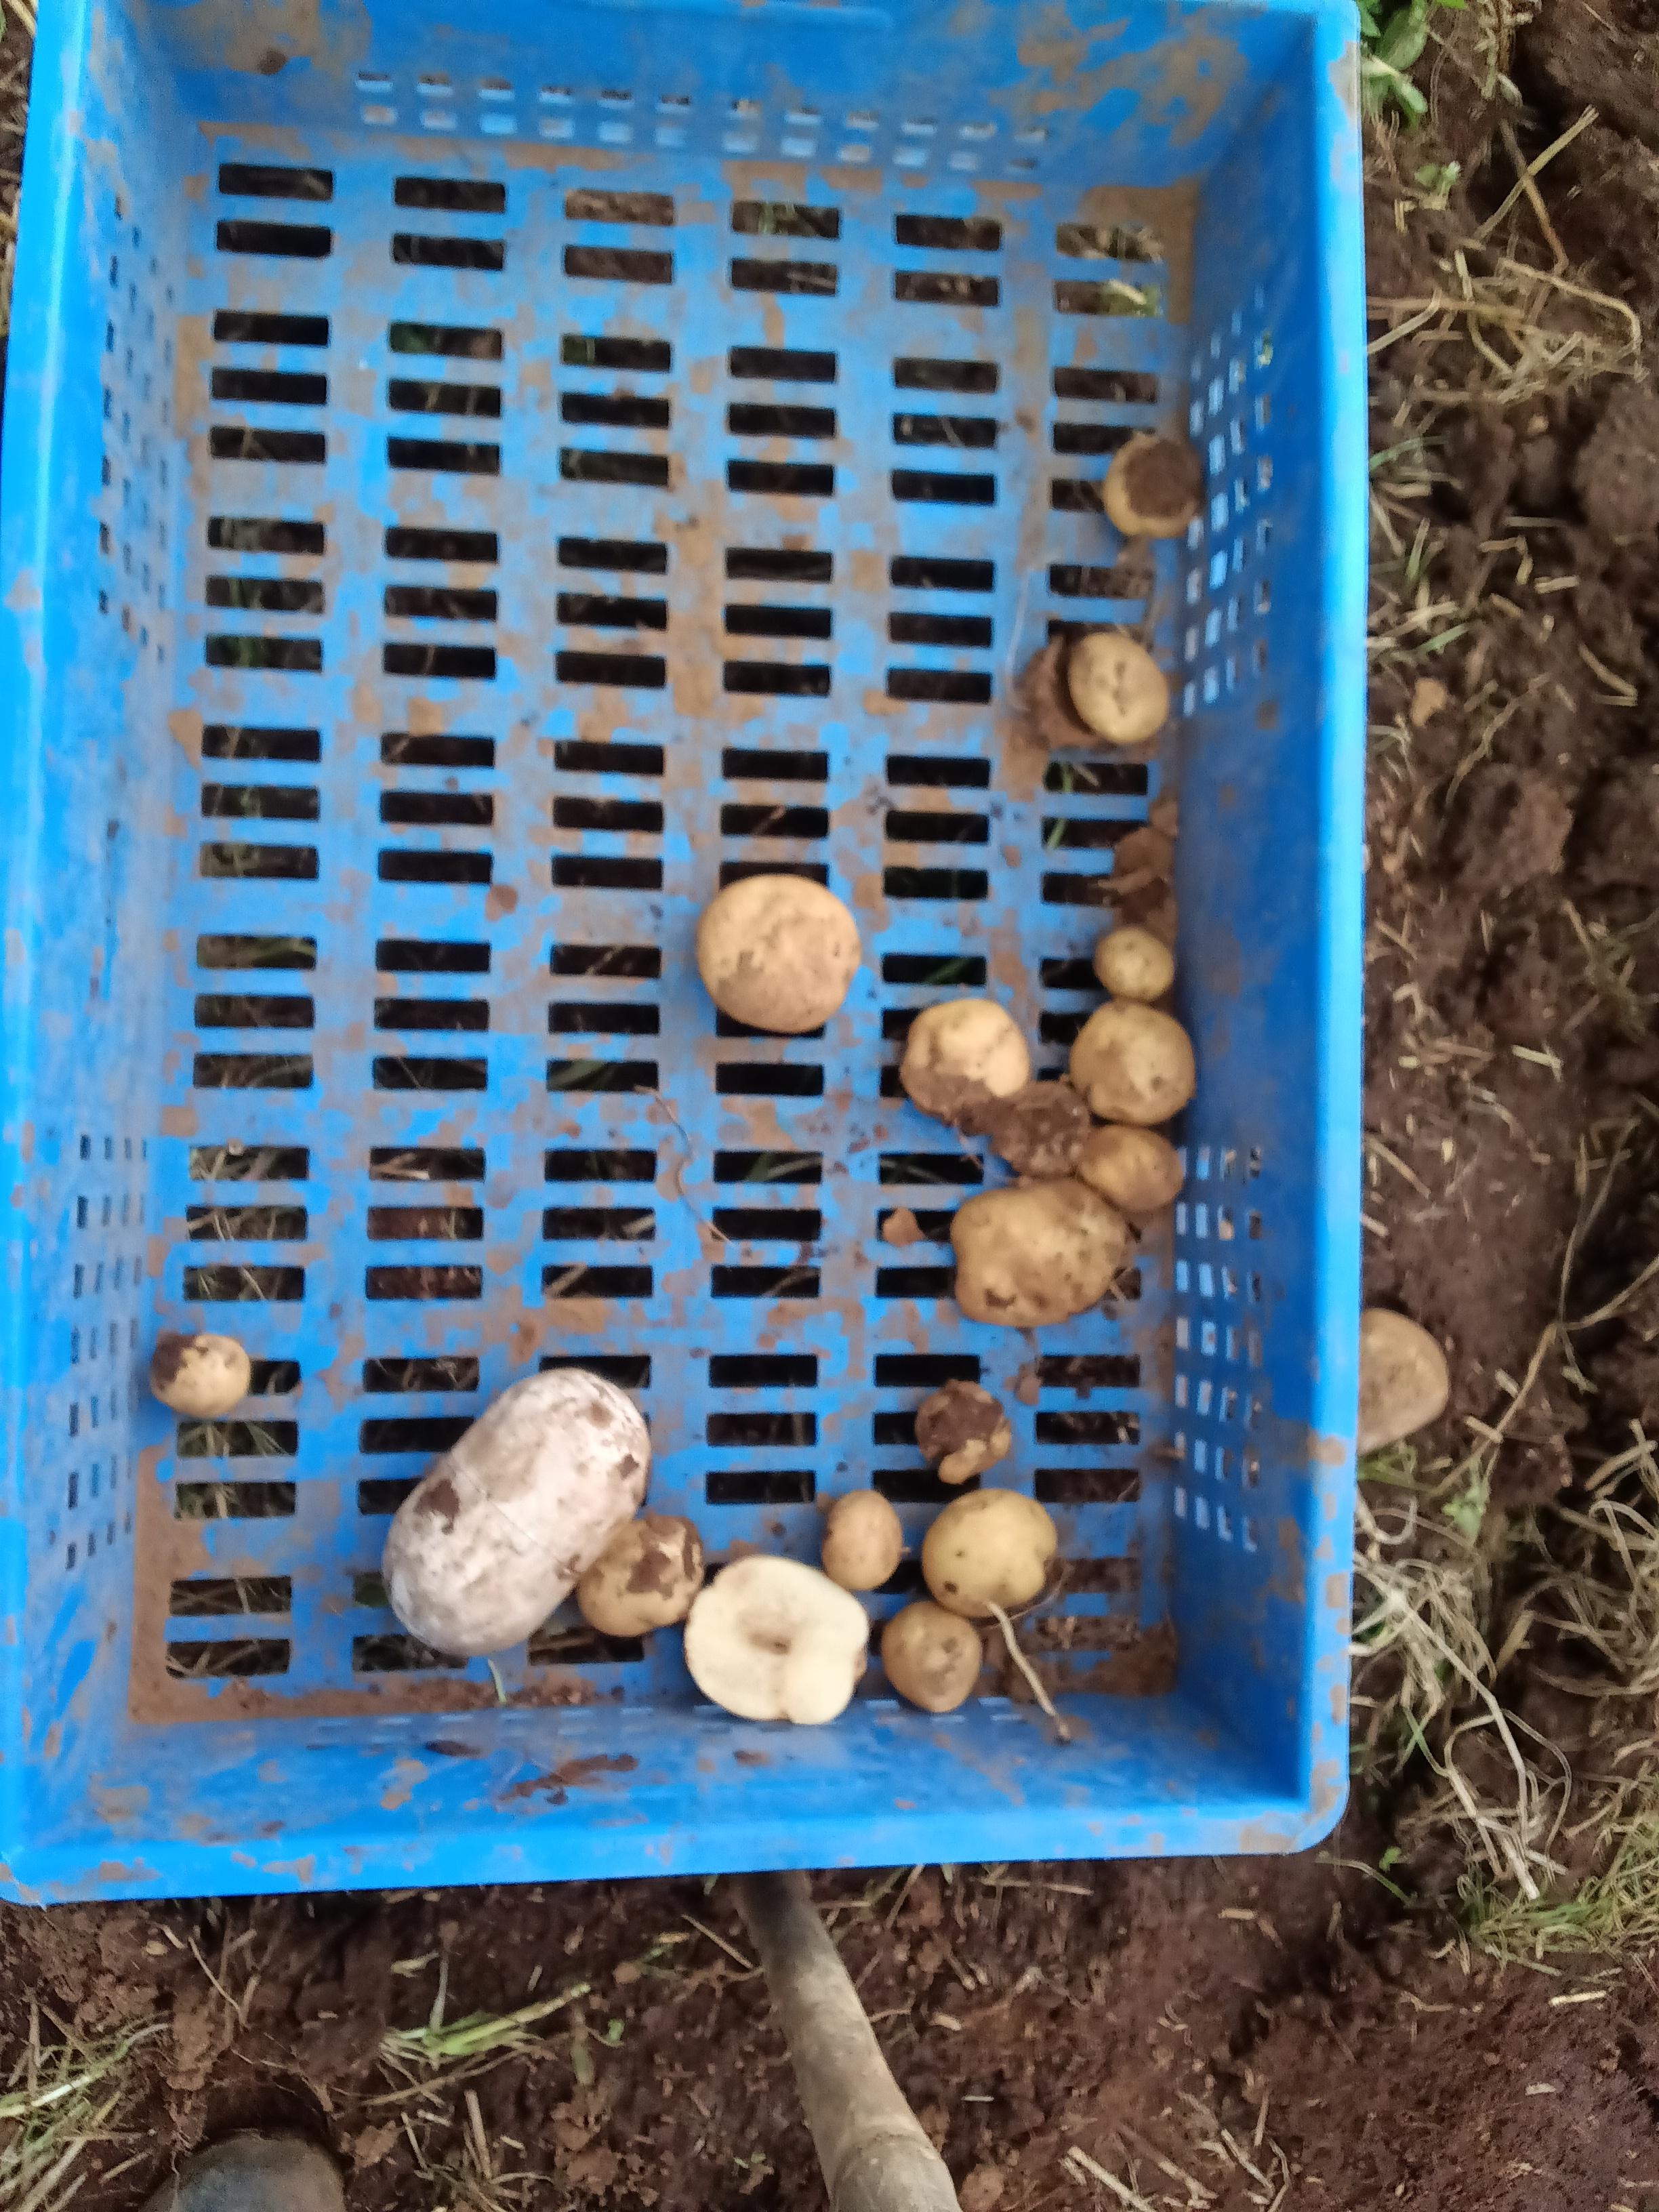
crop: potato
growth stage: harvest
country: Kenya
